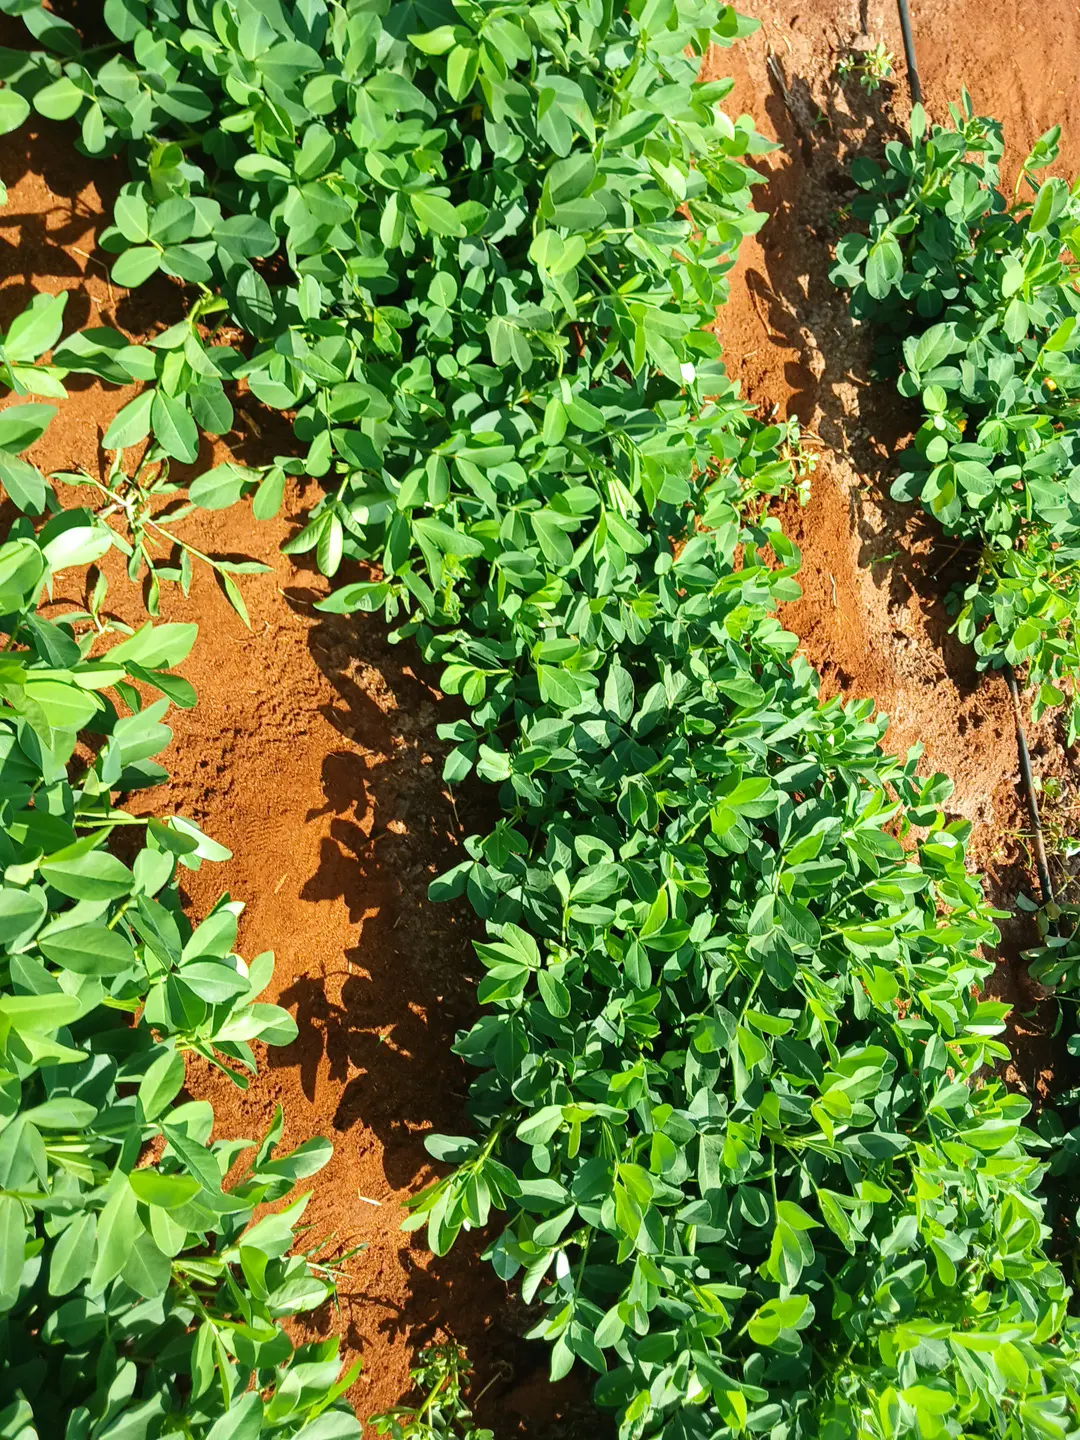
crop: groundnut
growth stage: flowering
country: Kenya
